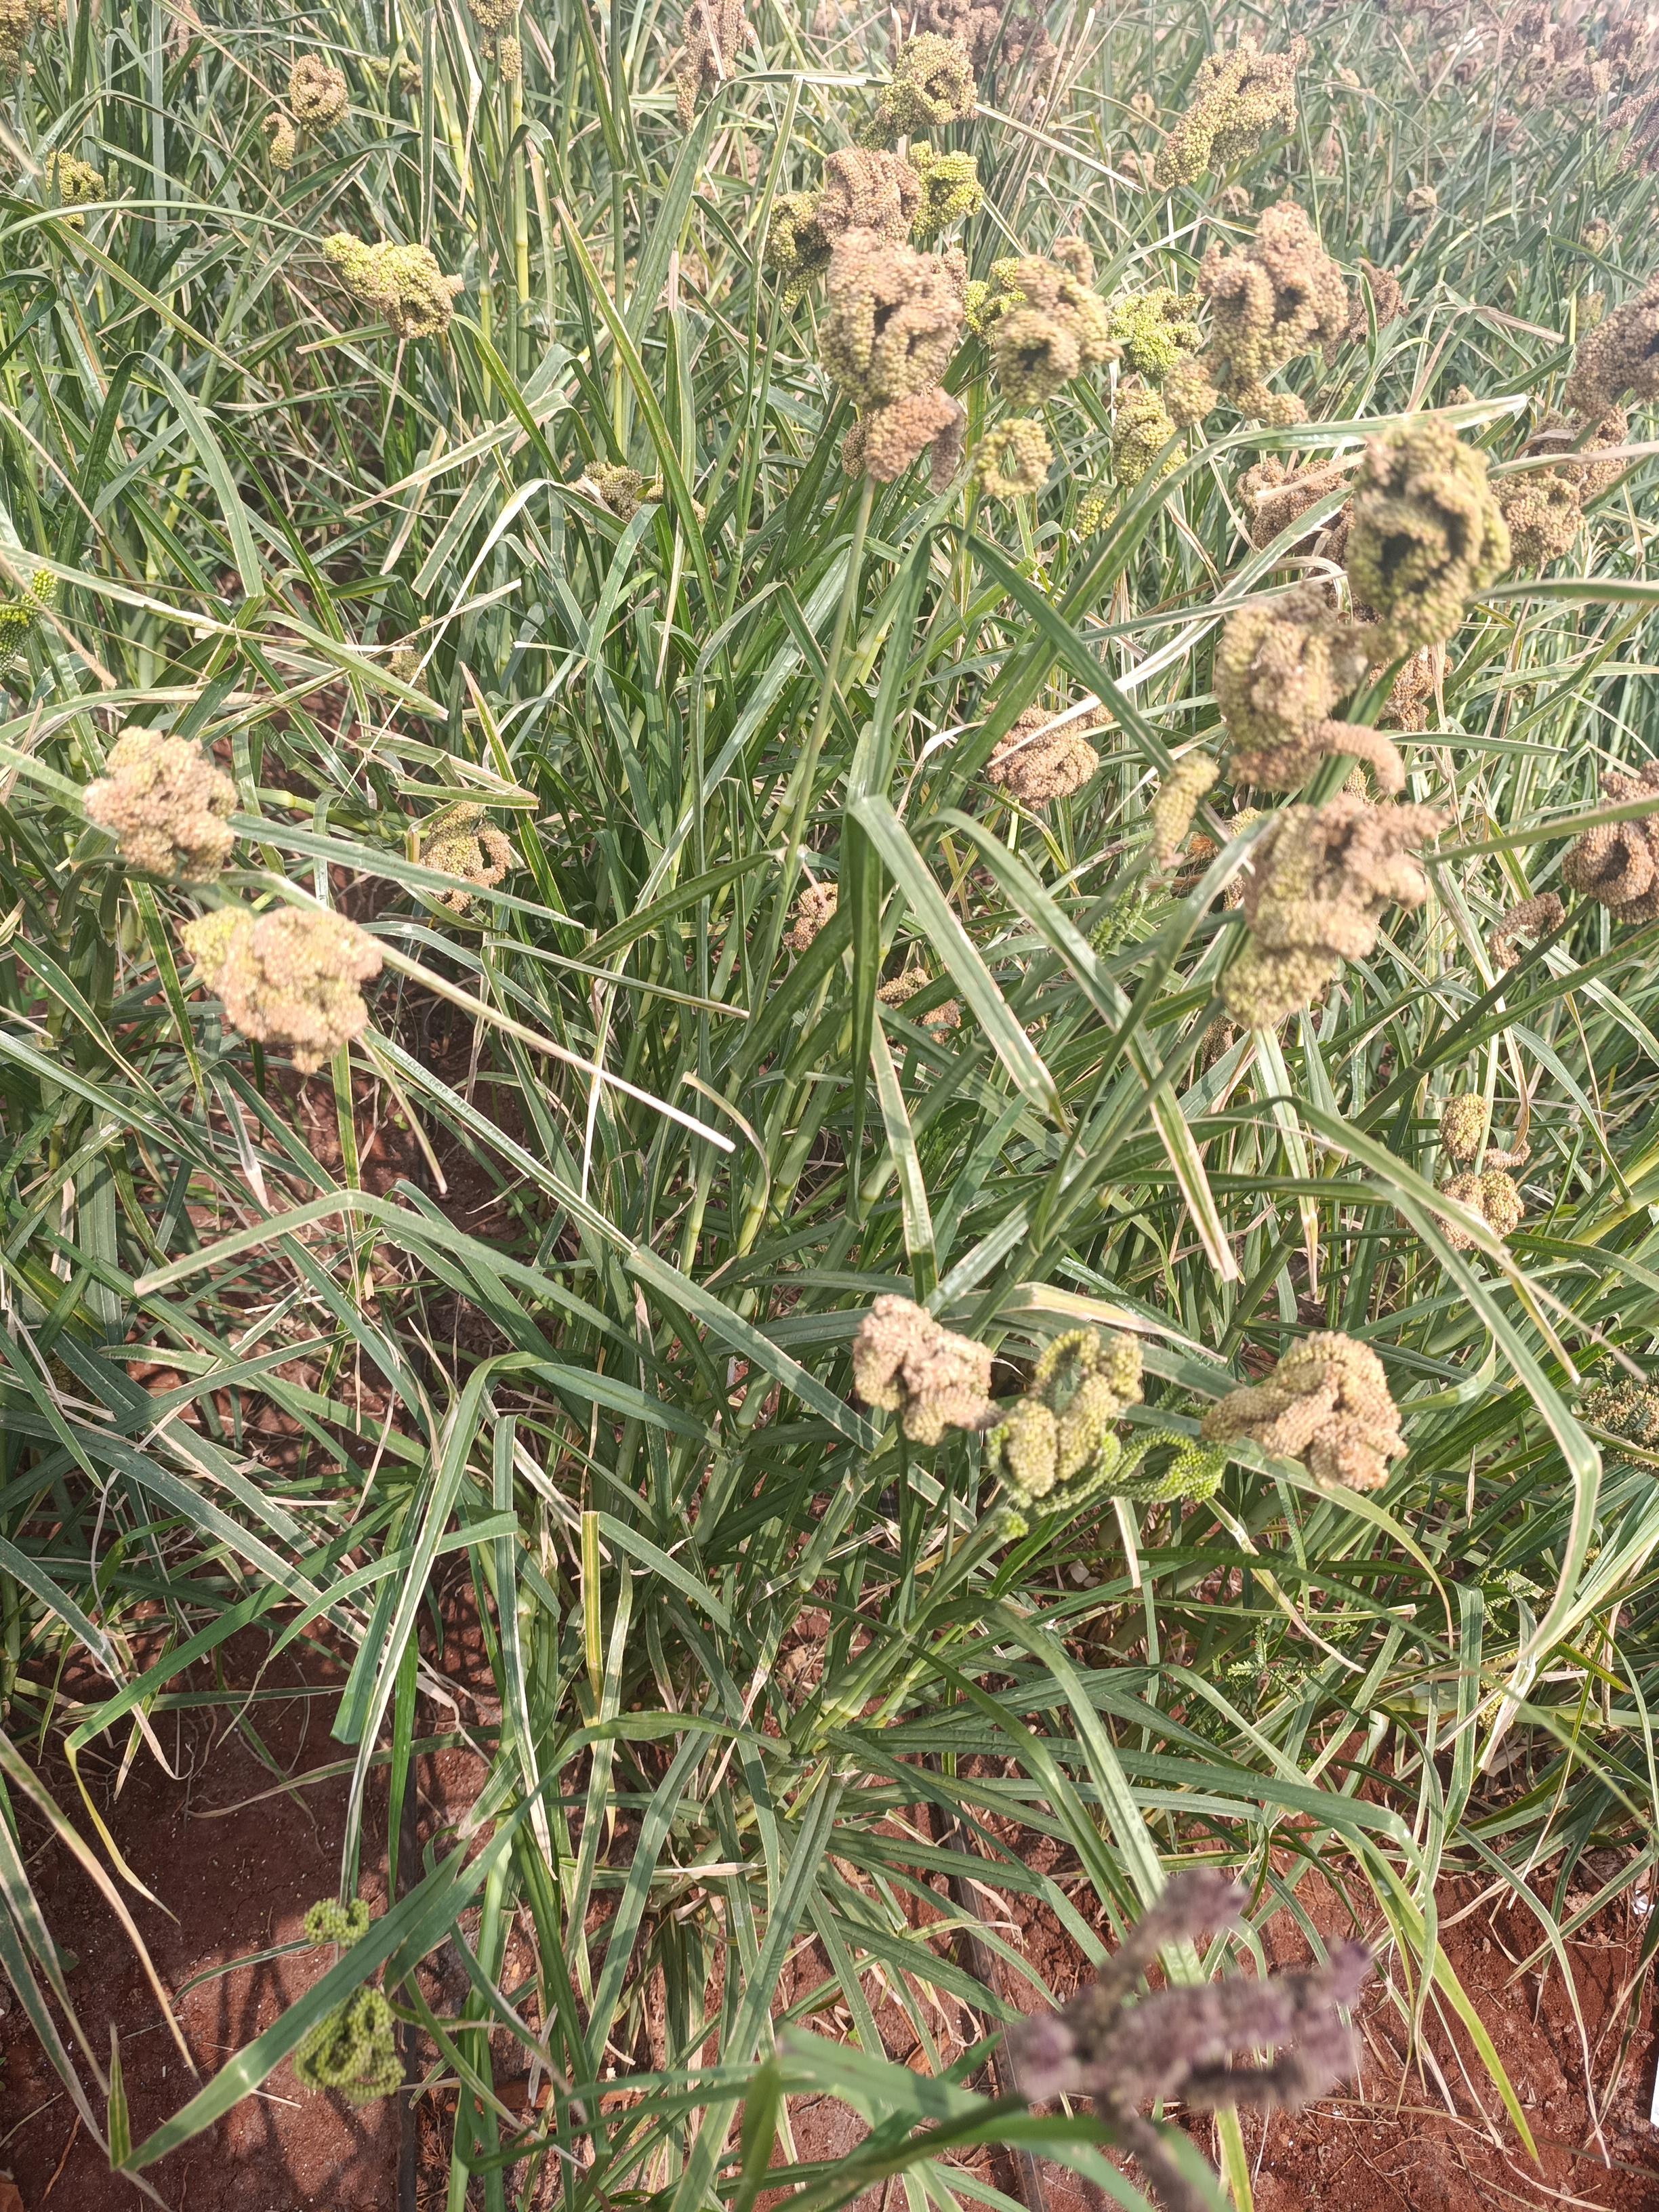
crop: finger millet
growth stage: filling grain
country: Kenya
